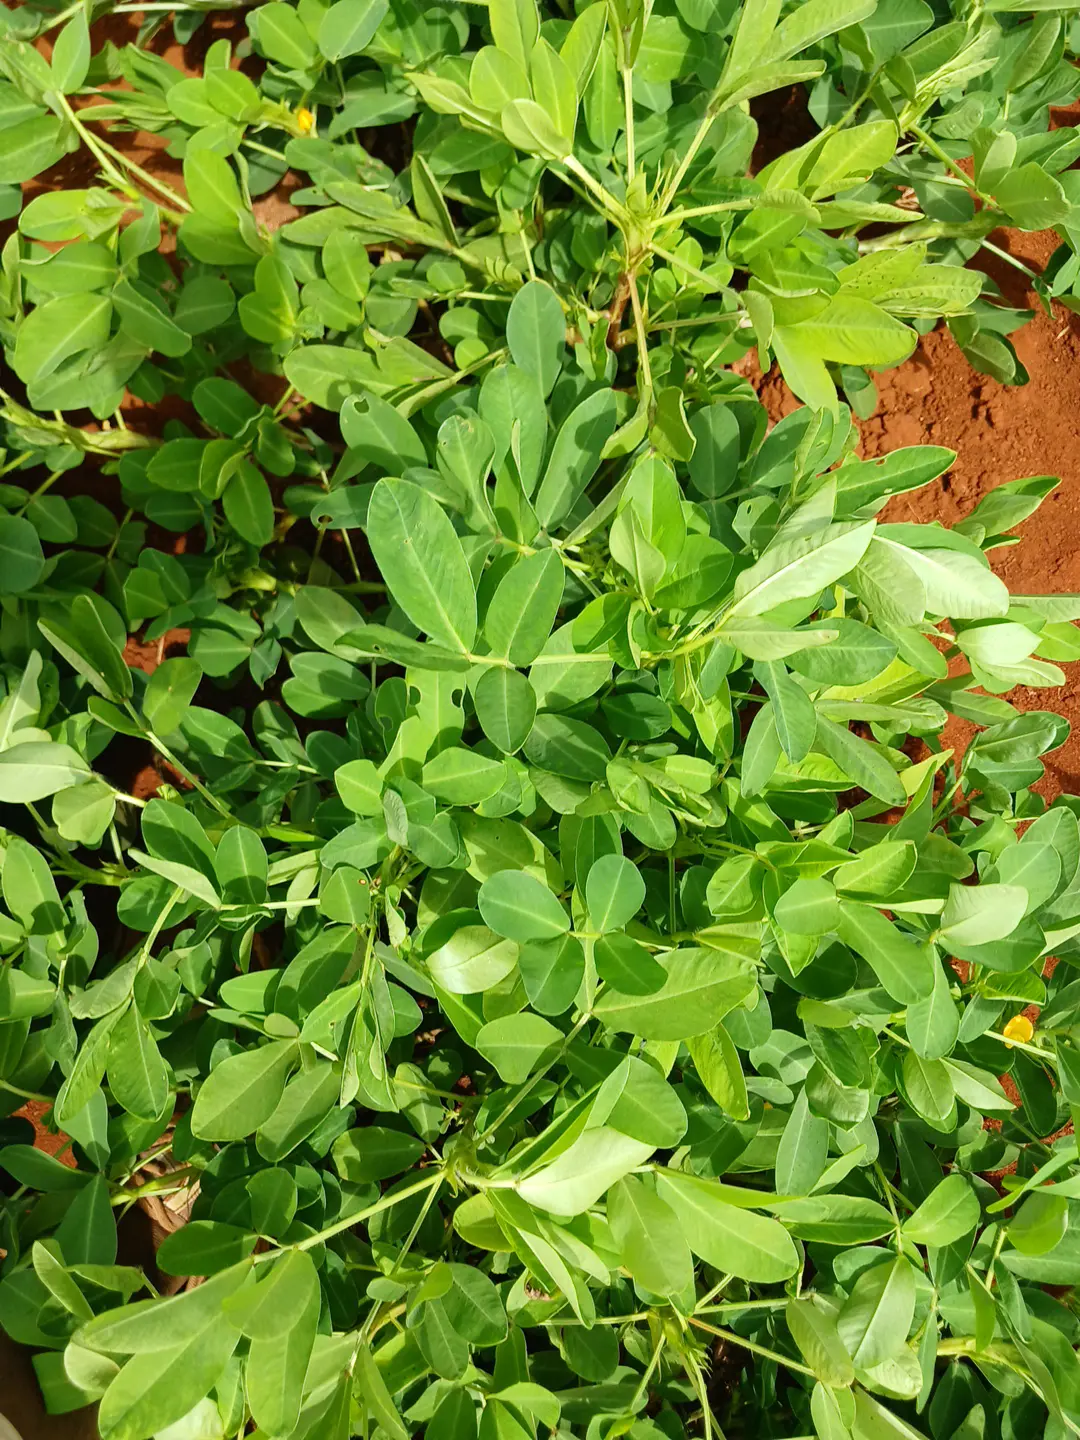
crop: groundnut
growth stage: flowering
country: Kenya
